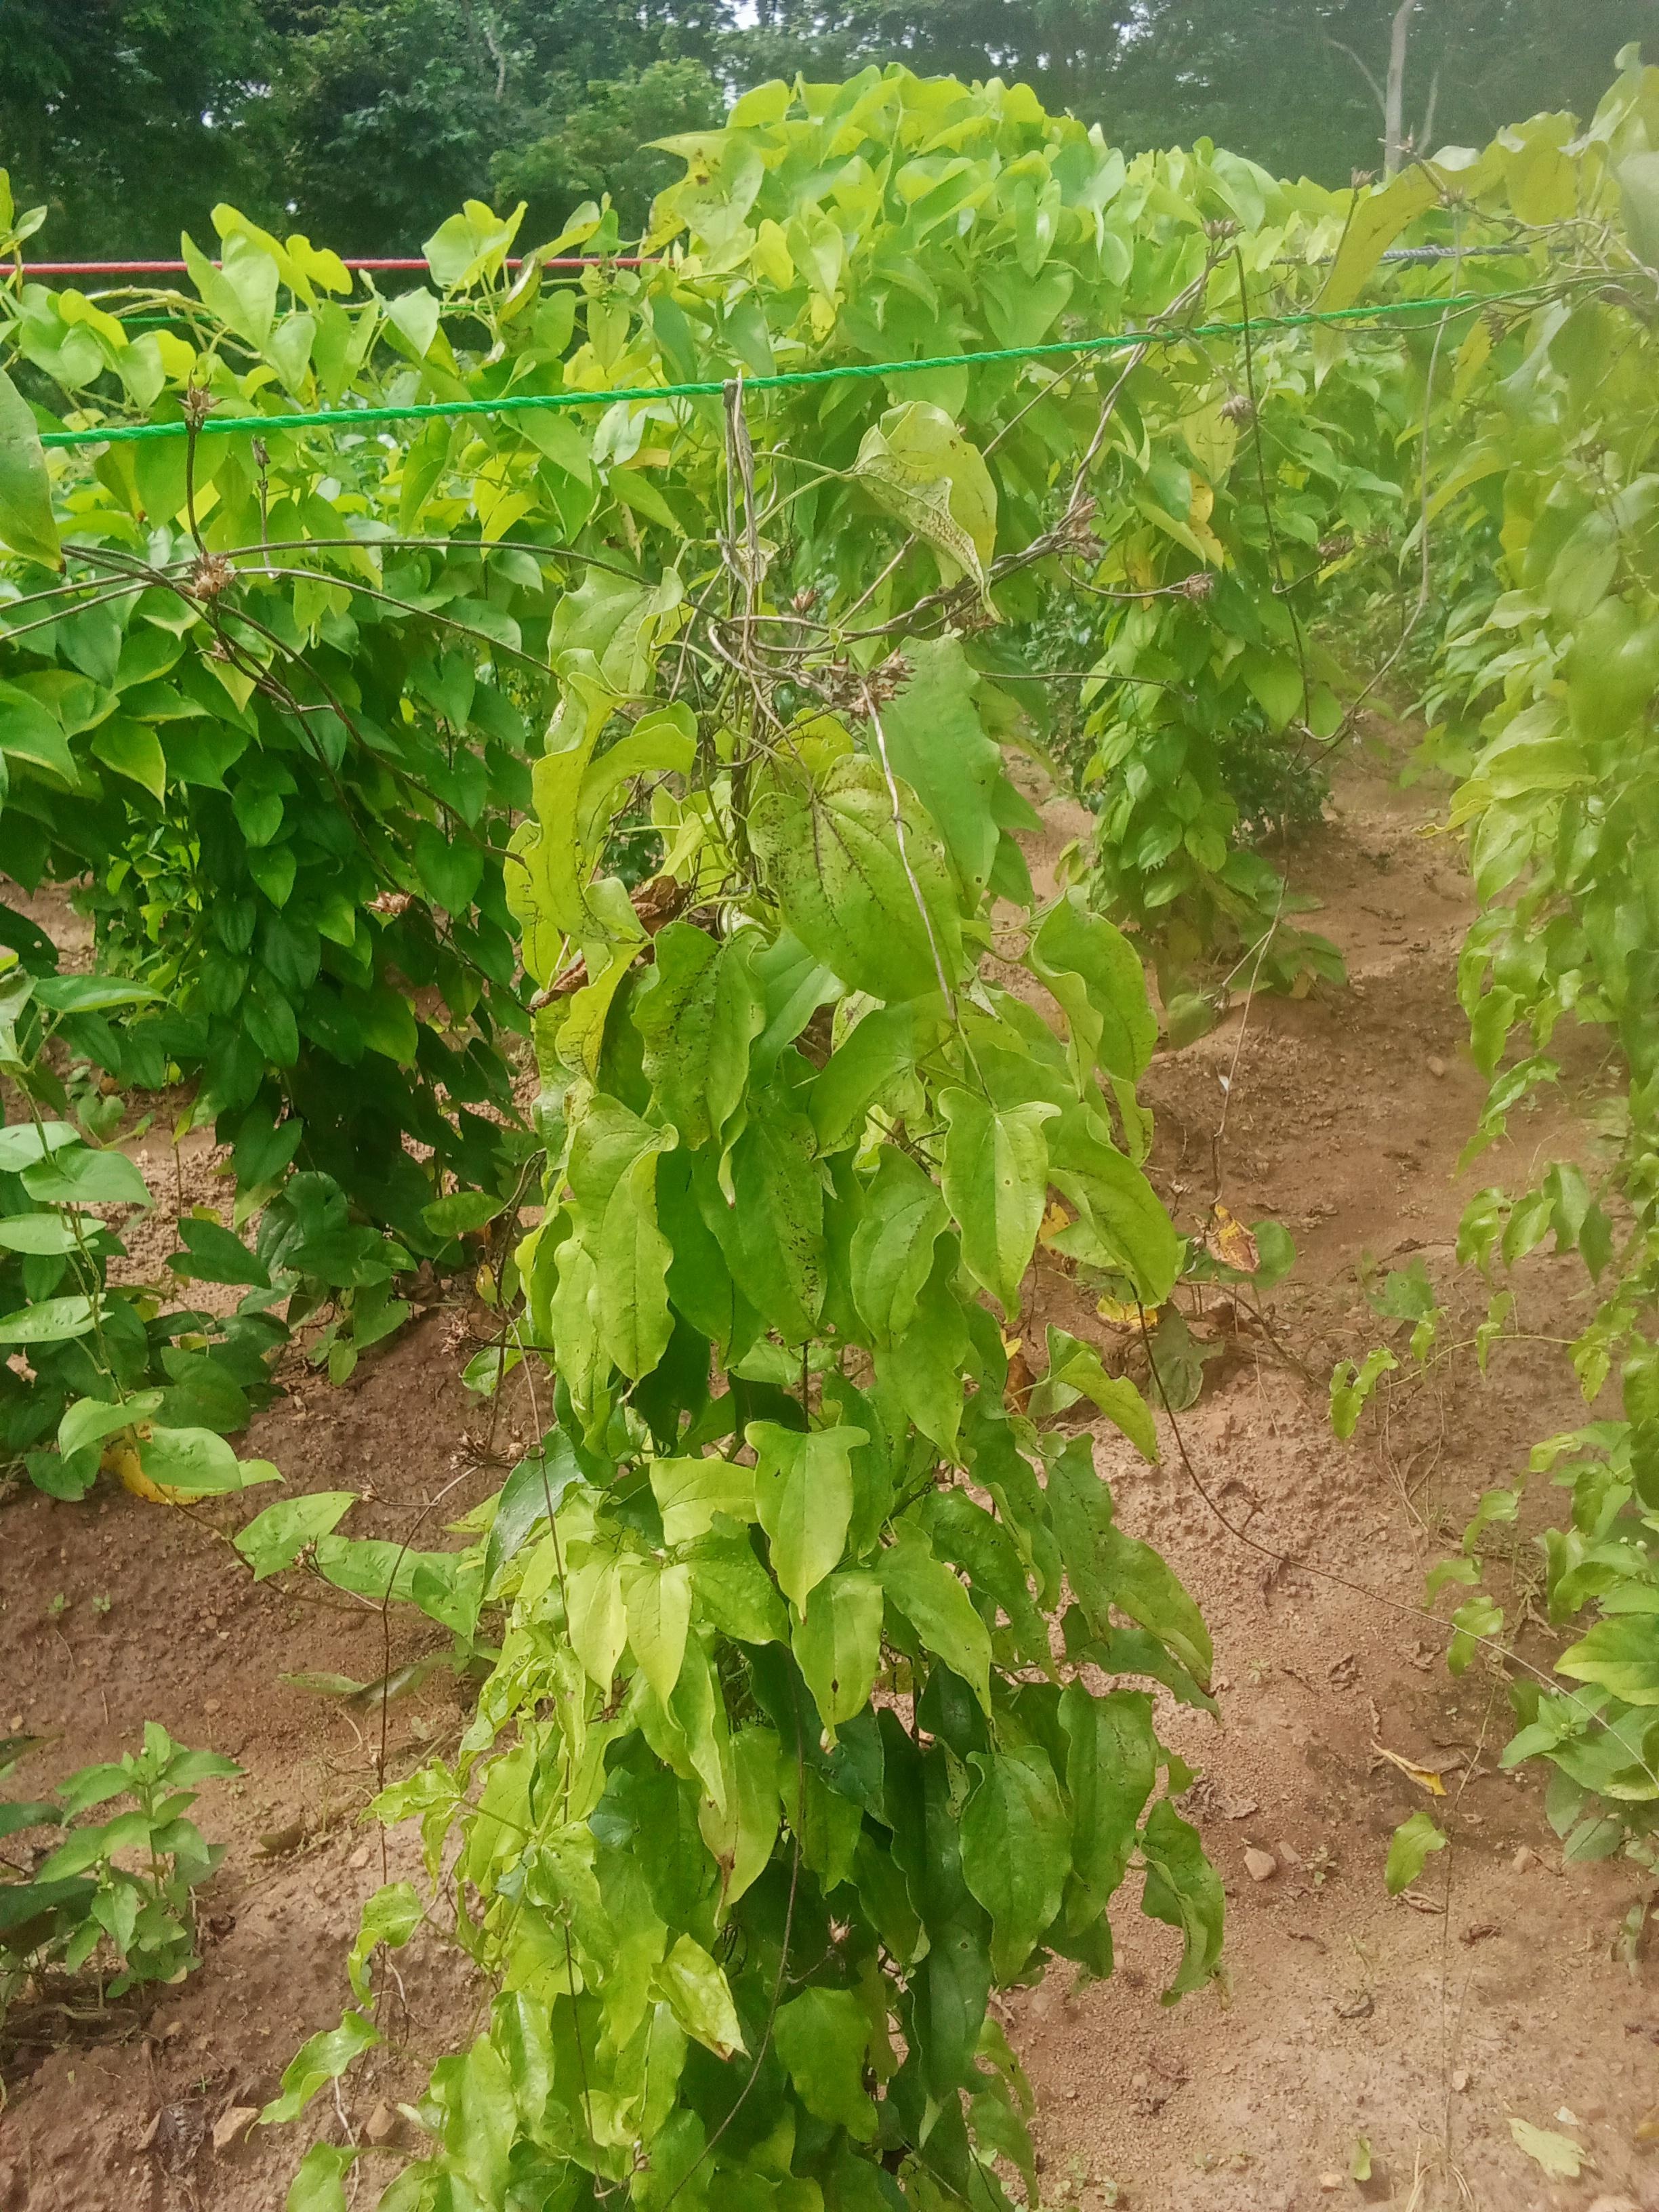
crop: yam
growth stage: vegetative
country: Nigeria
